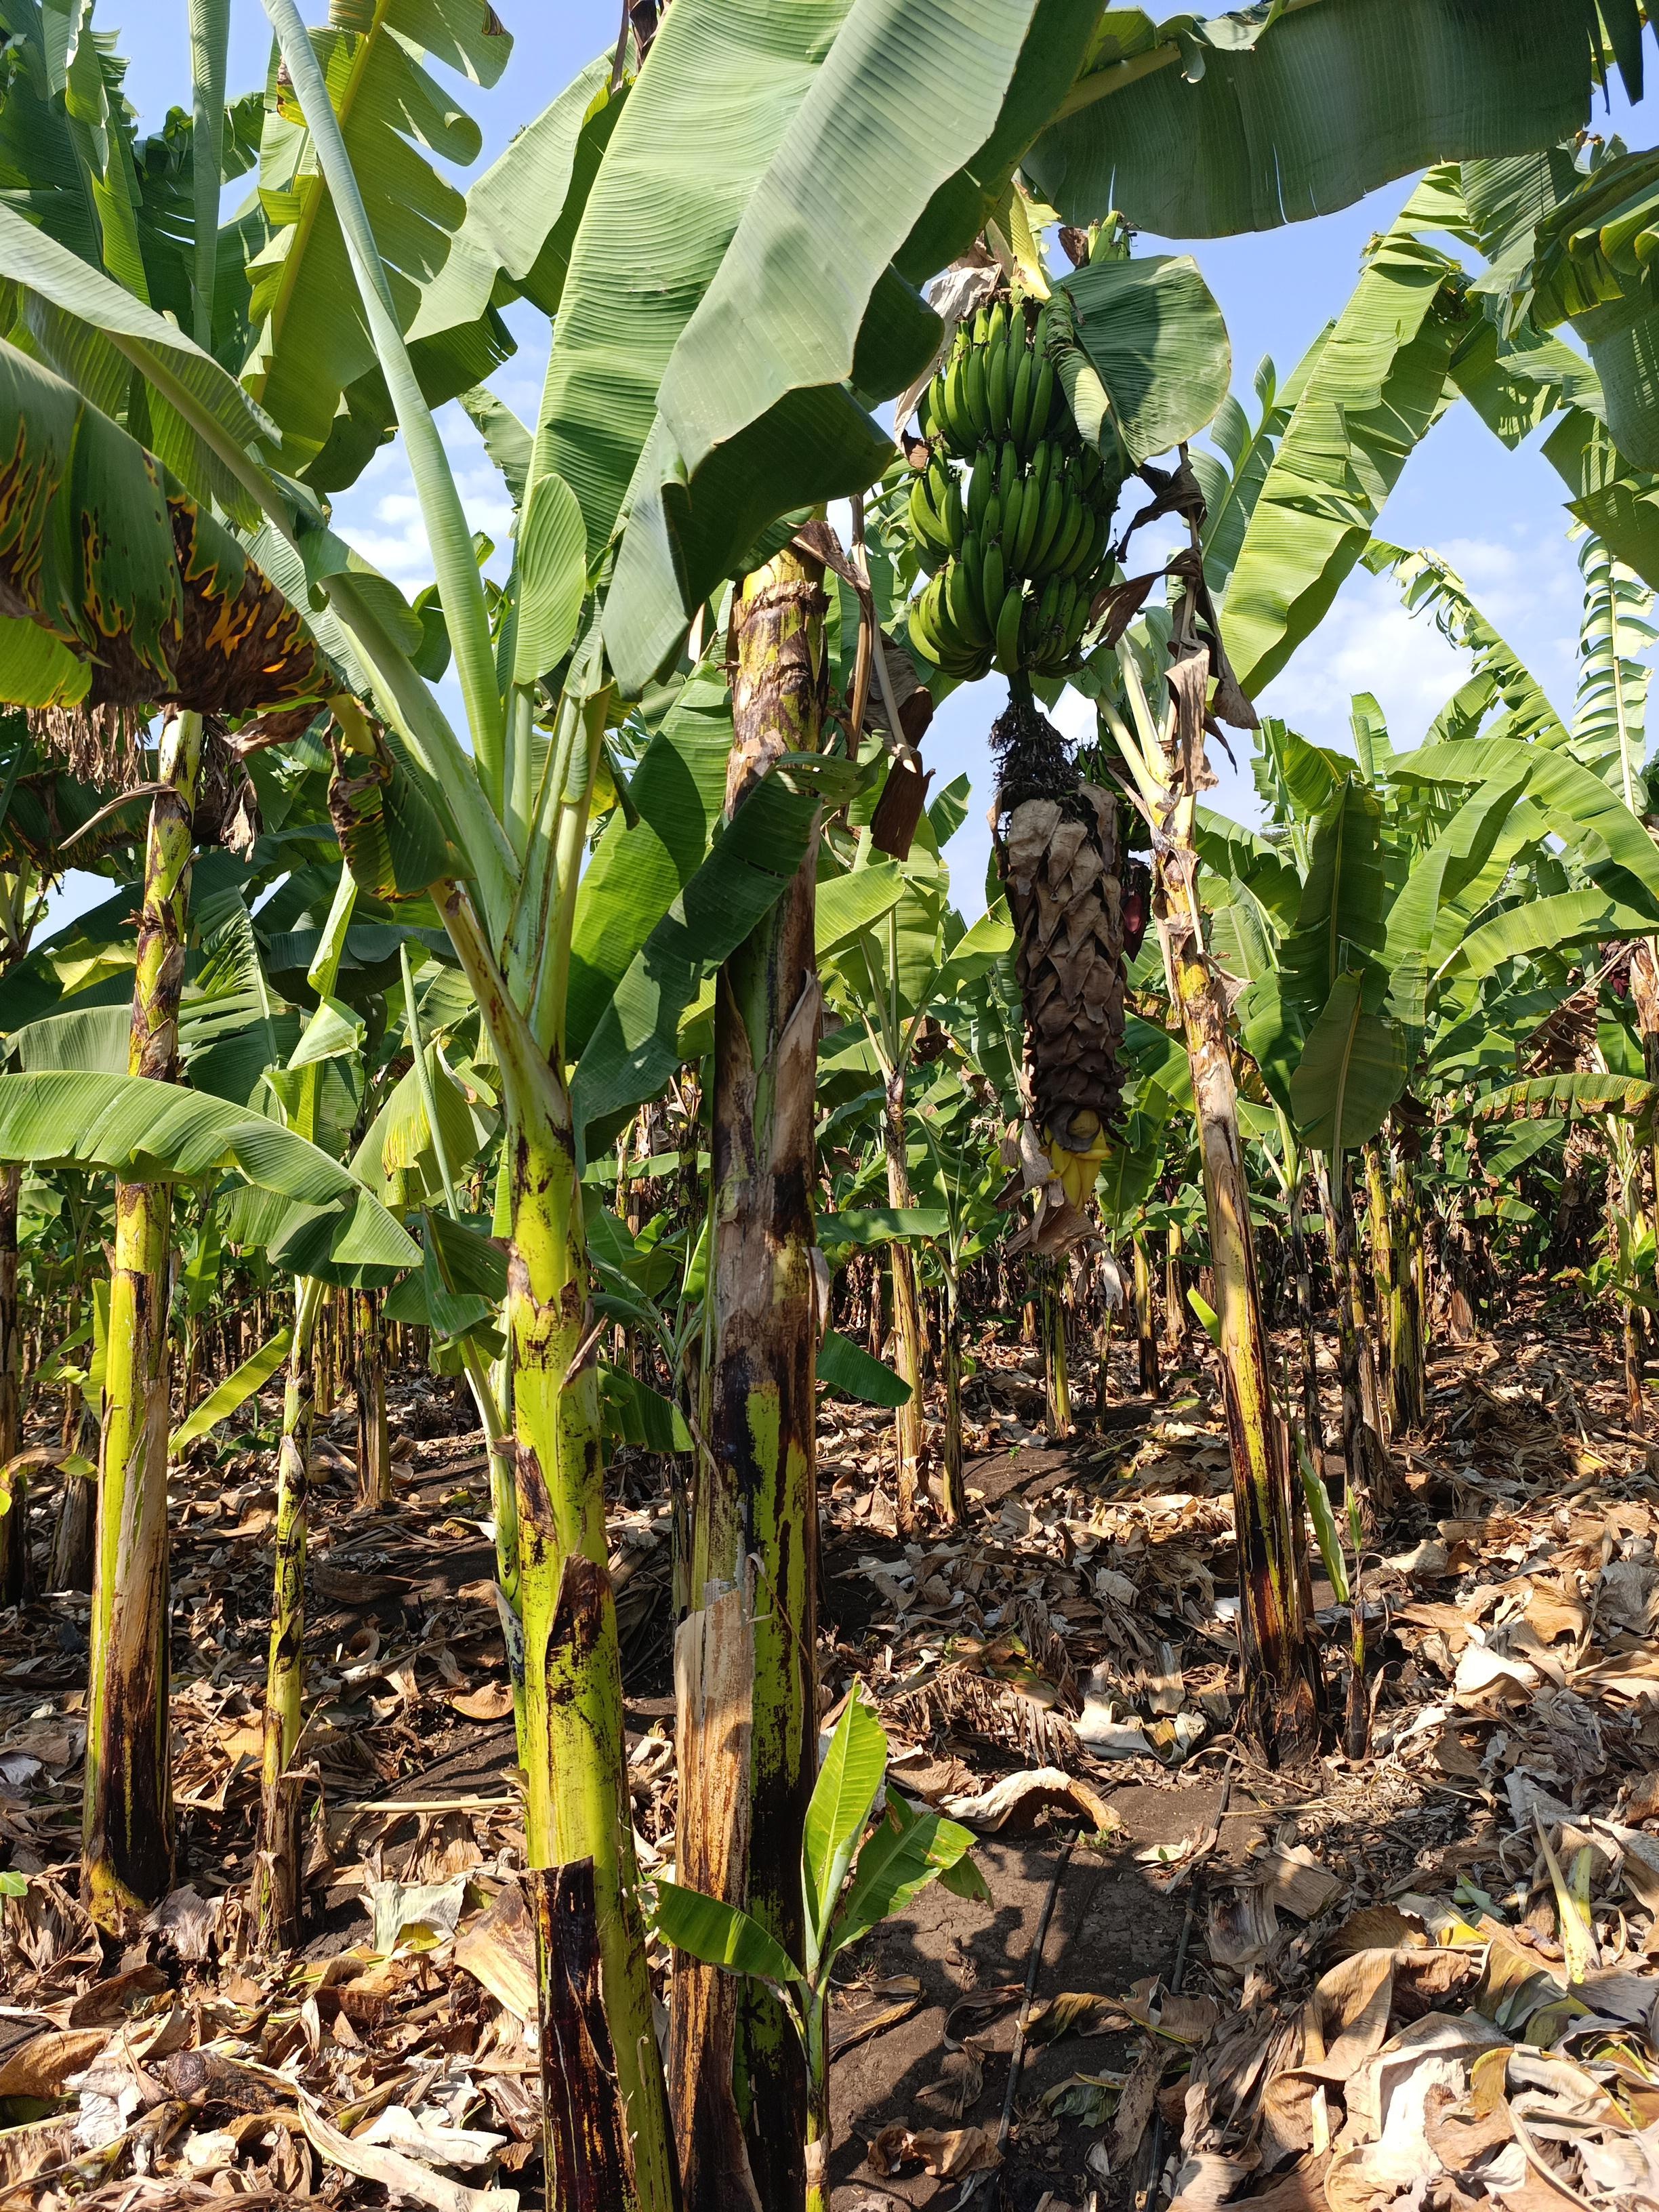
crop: banana
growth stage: development fruit
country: Tanzania
